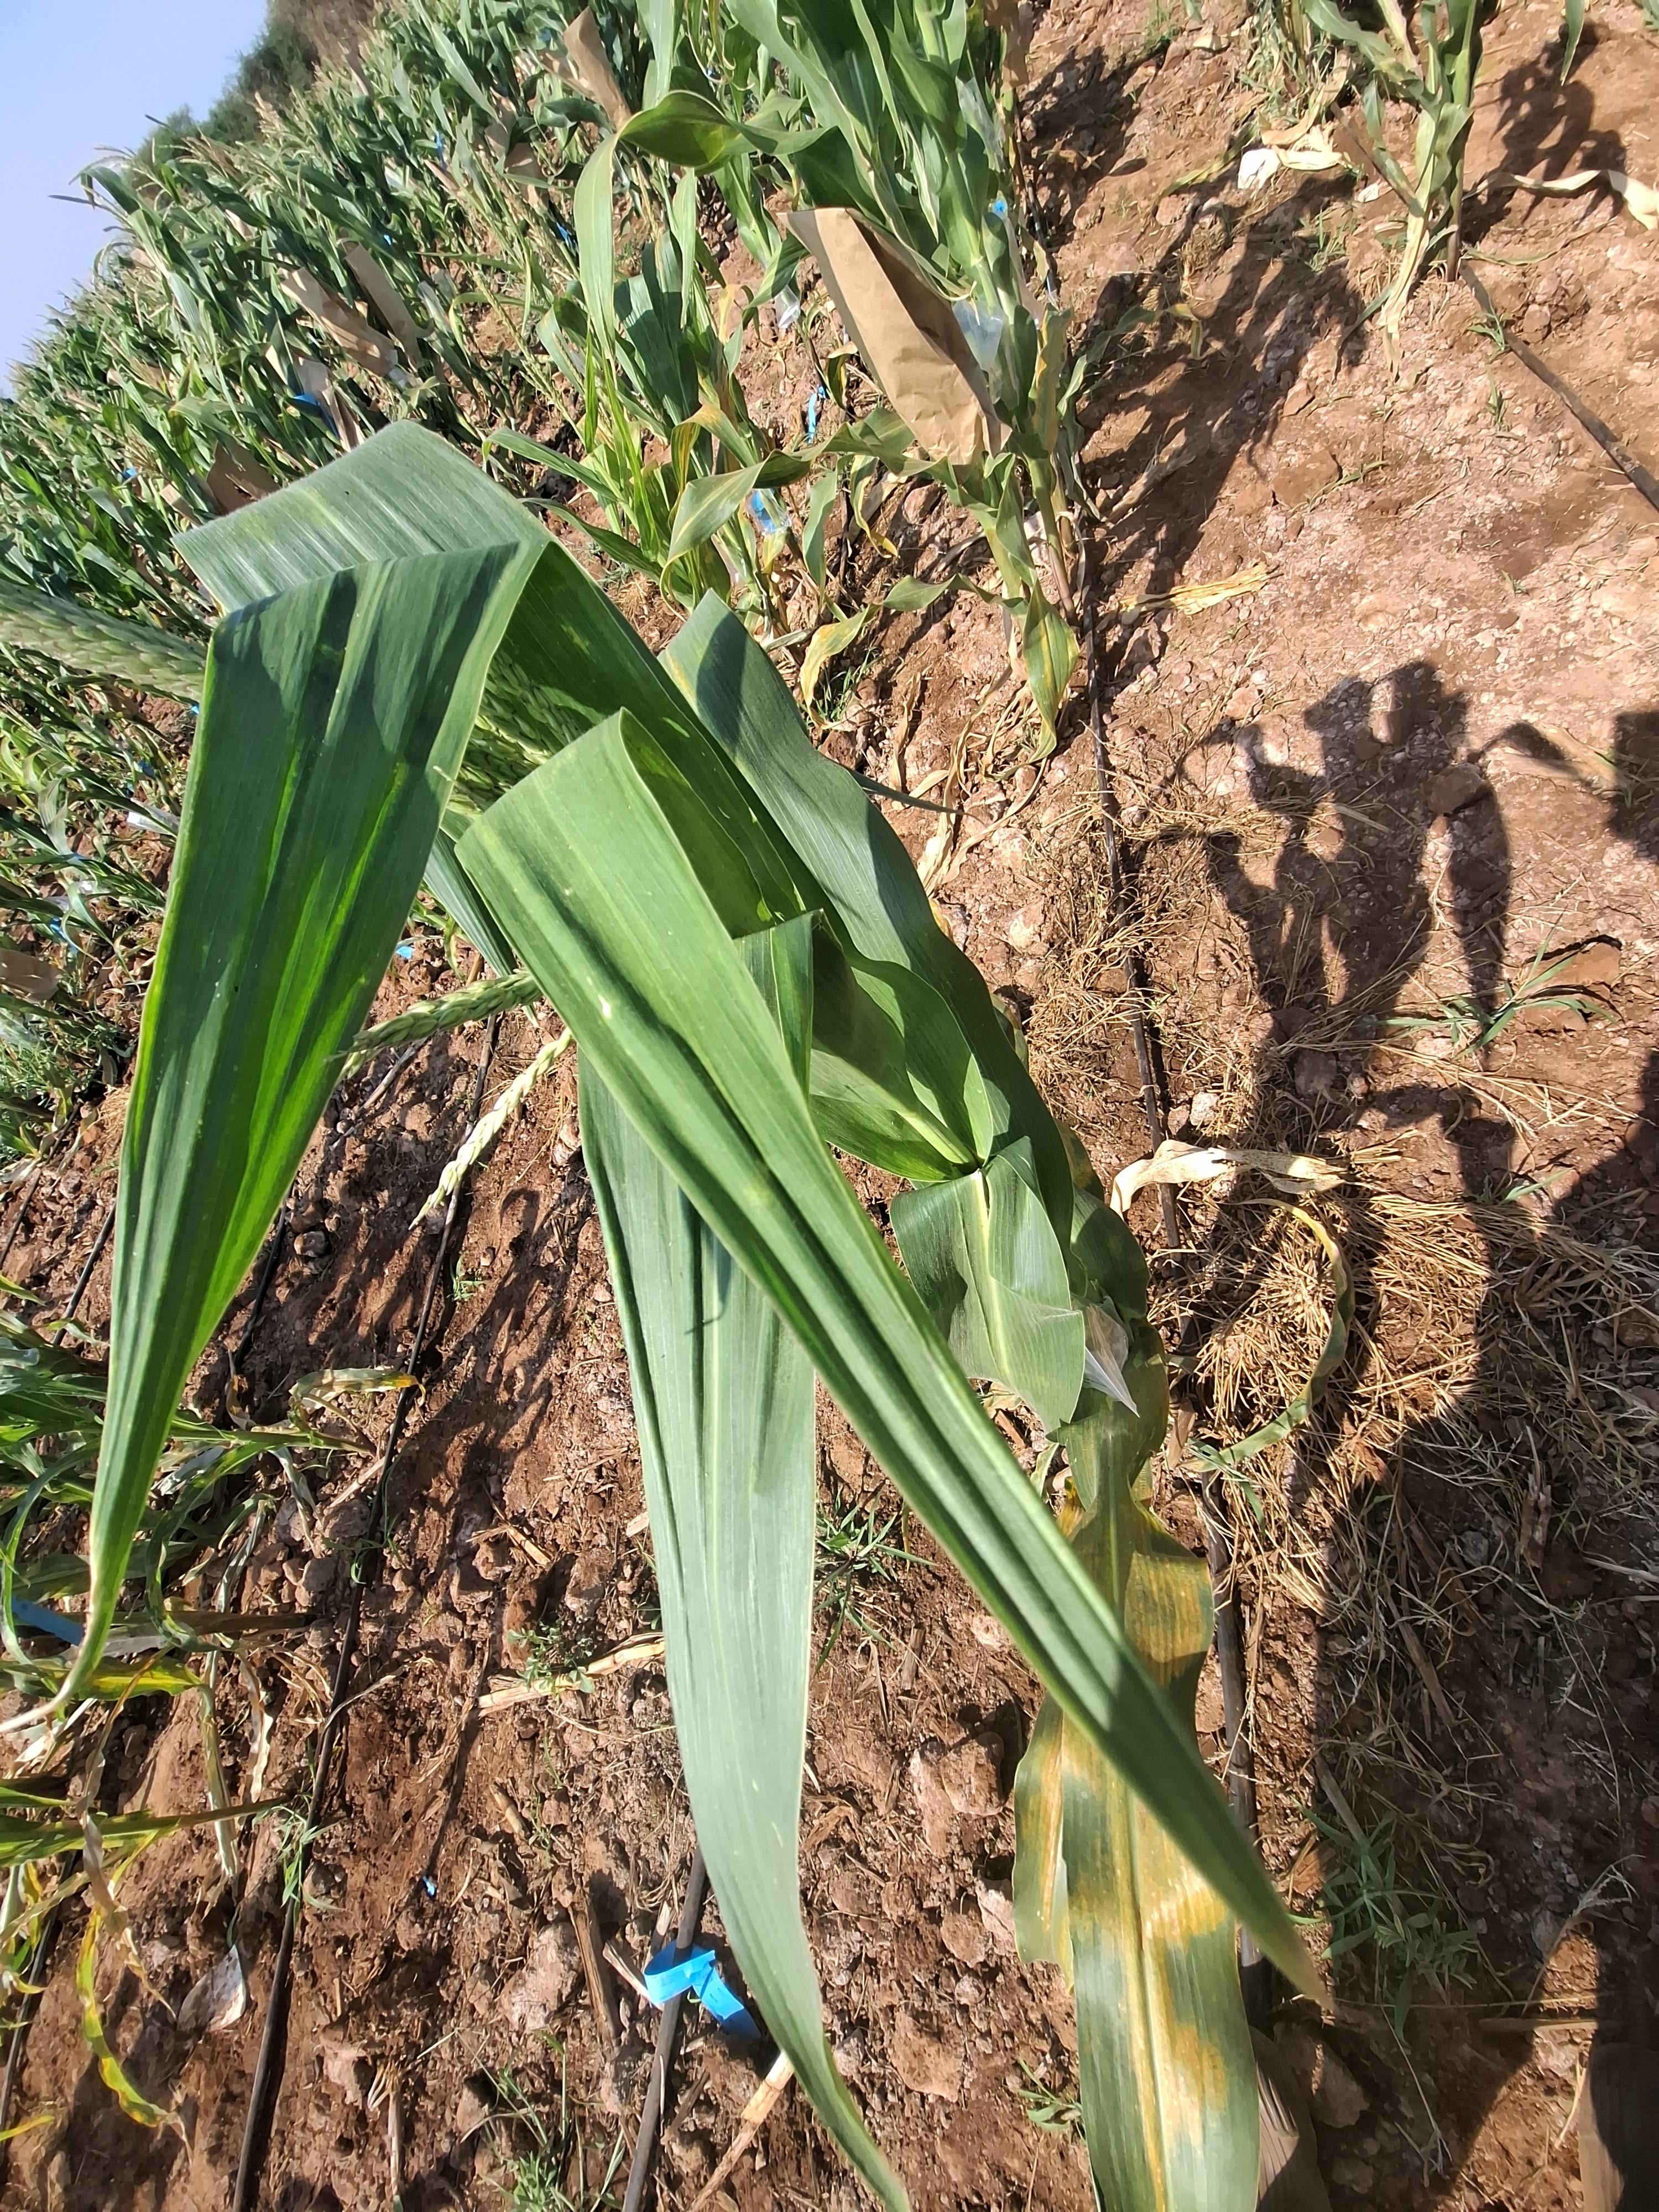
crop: maize
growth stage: flowering
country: Kenya
